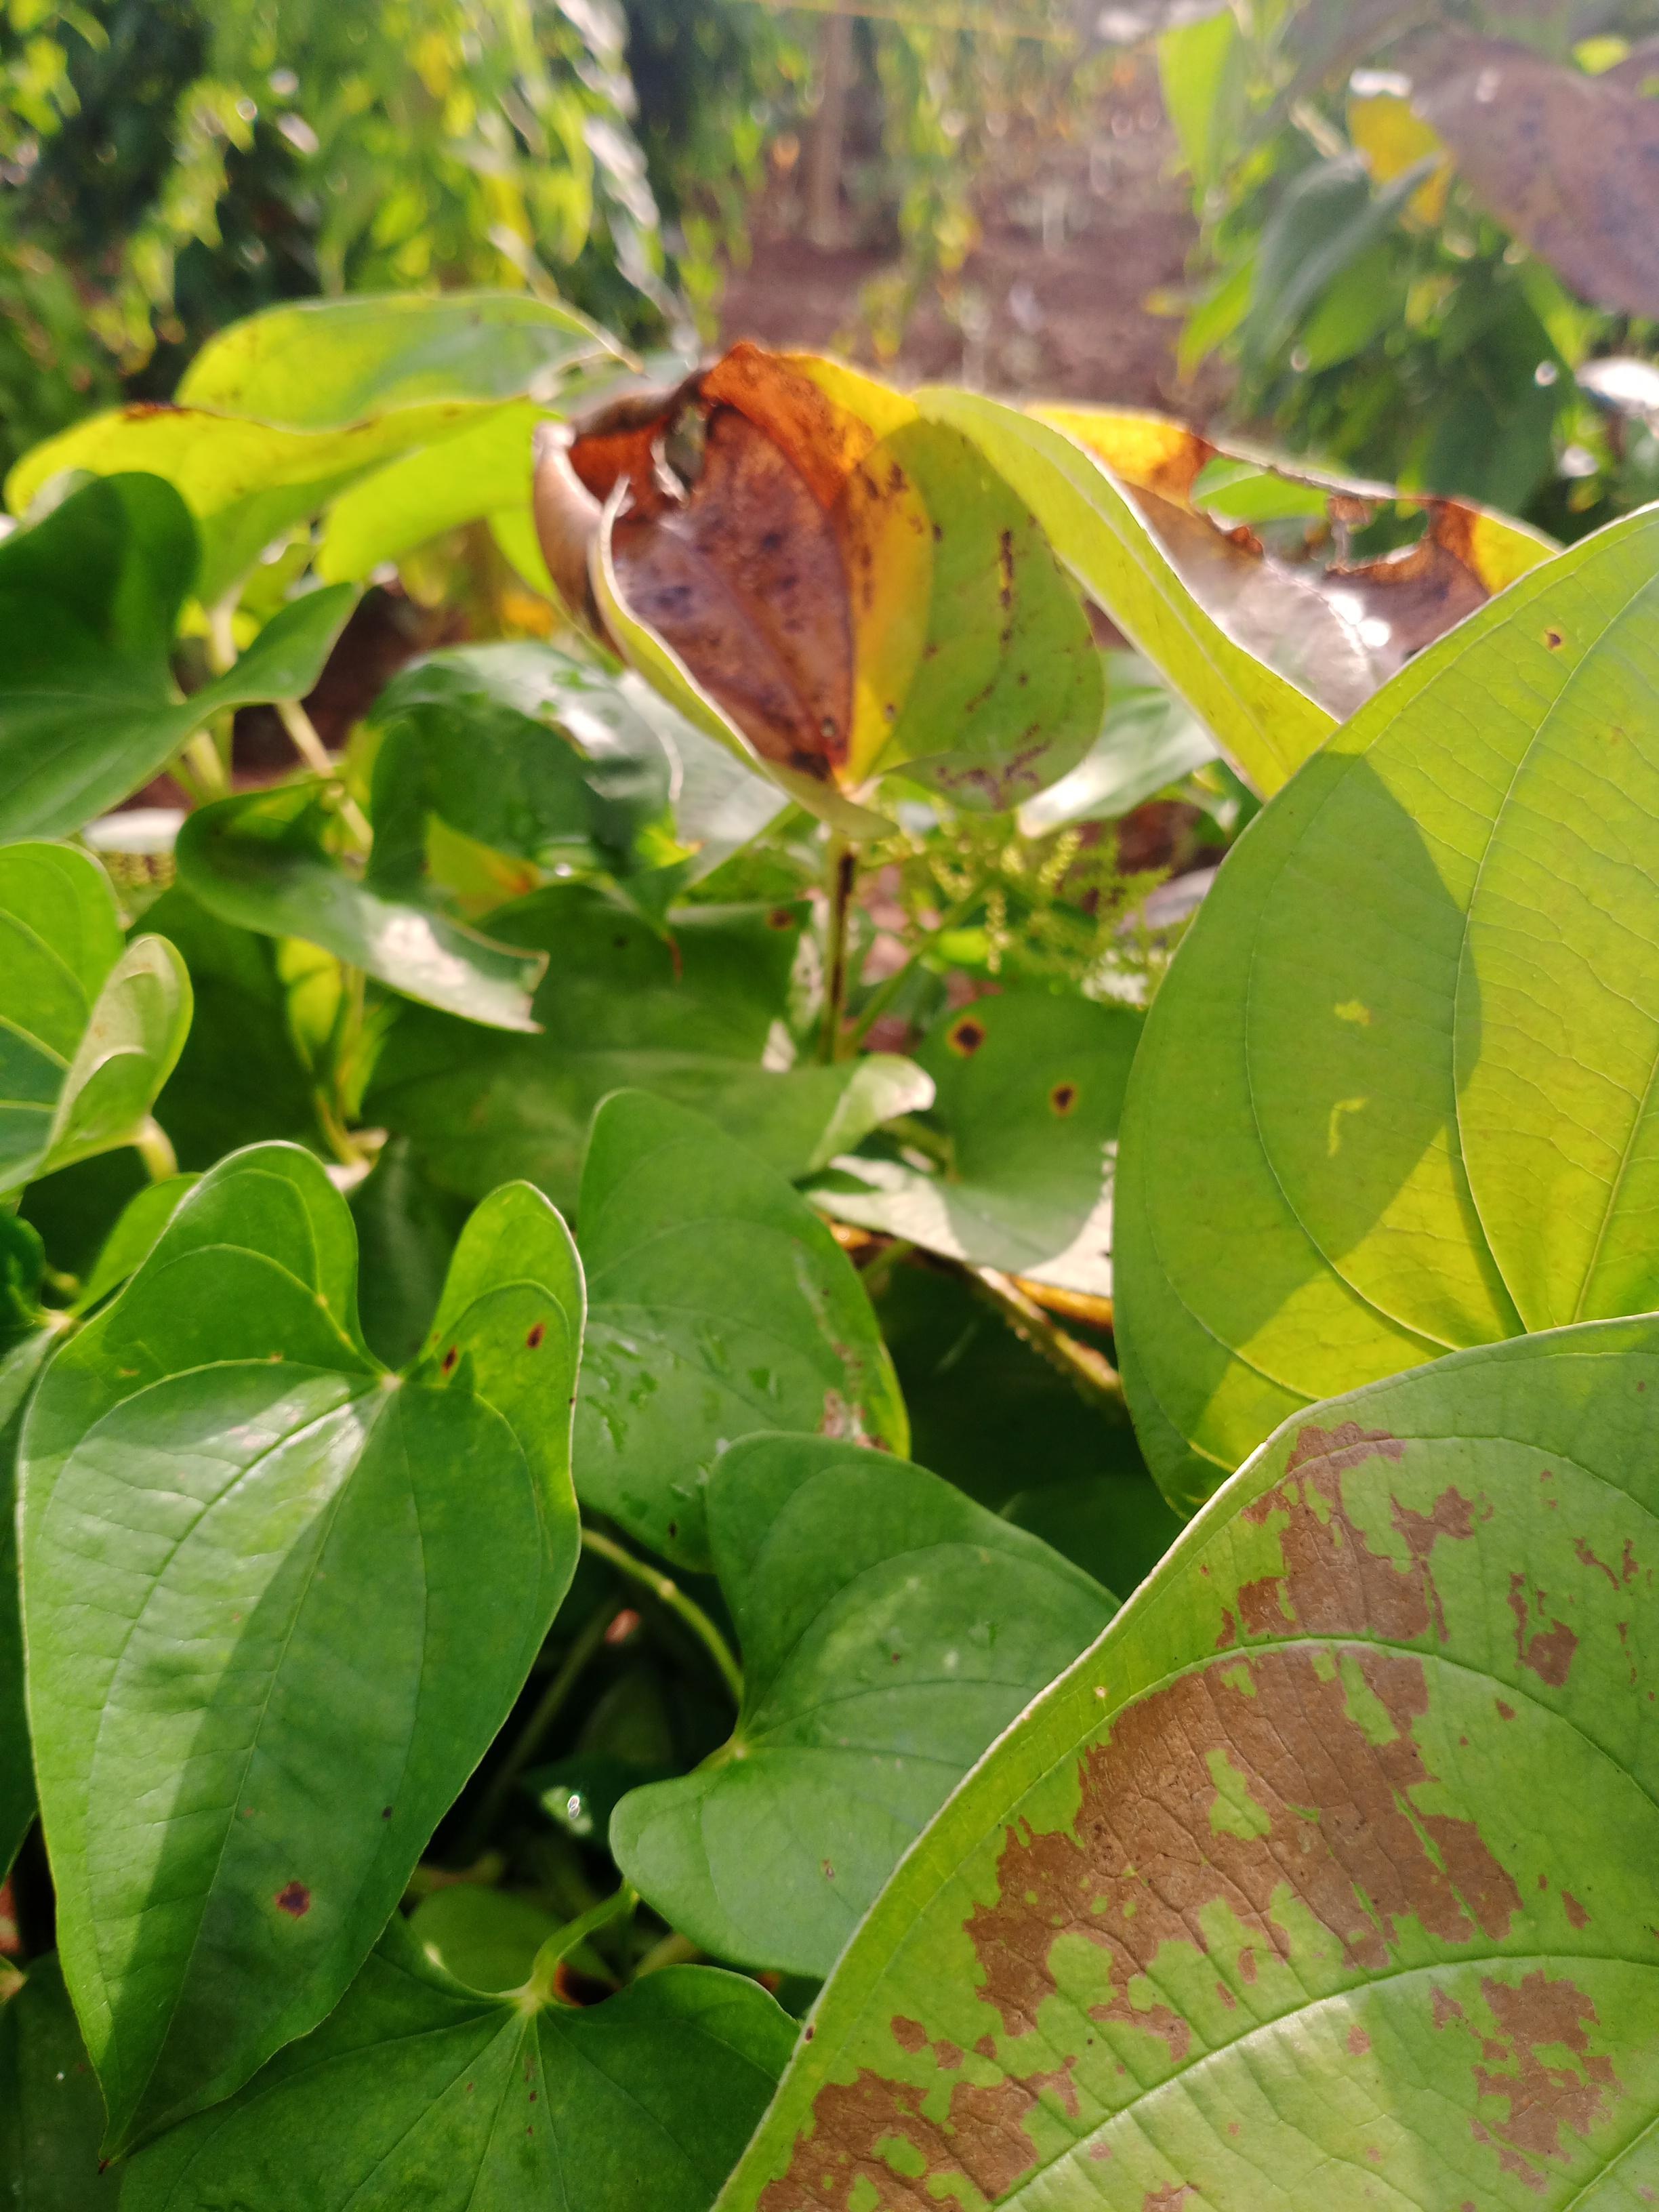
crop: yam
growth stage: vegetative
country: Nigeria
